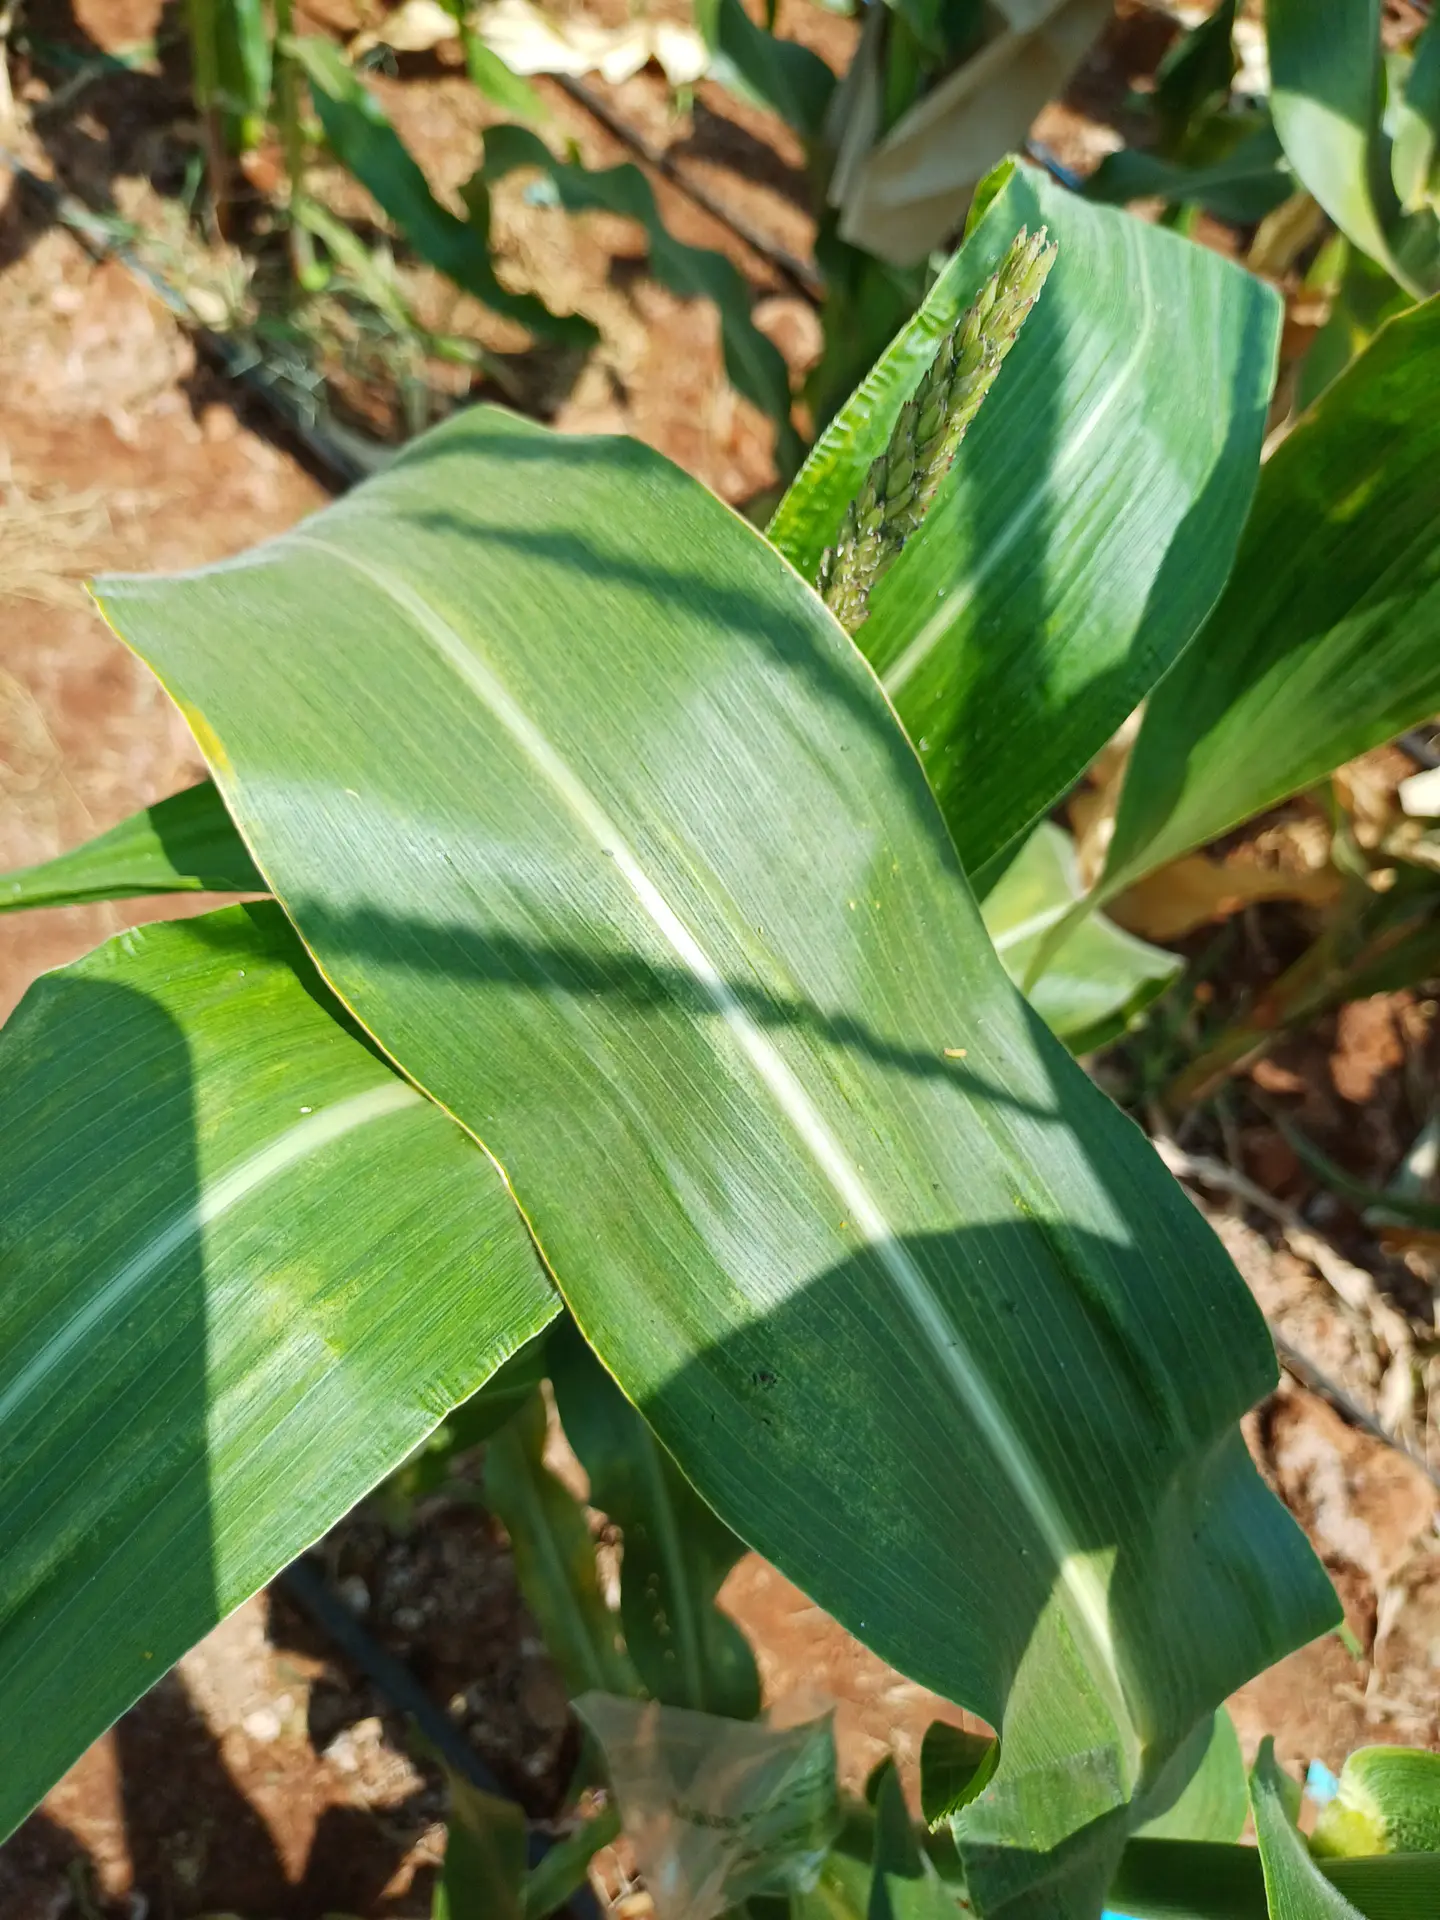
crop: maize
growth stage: flowering
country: Kenya
